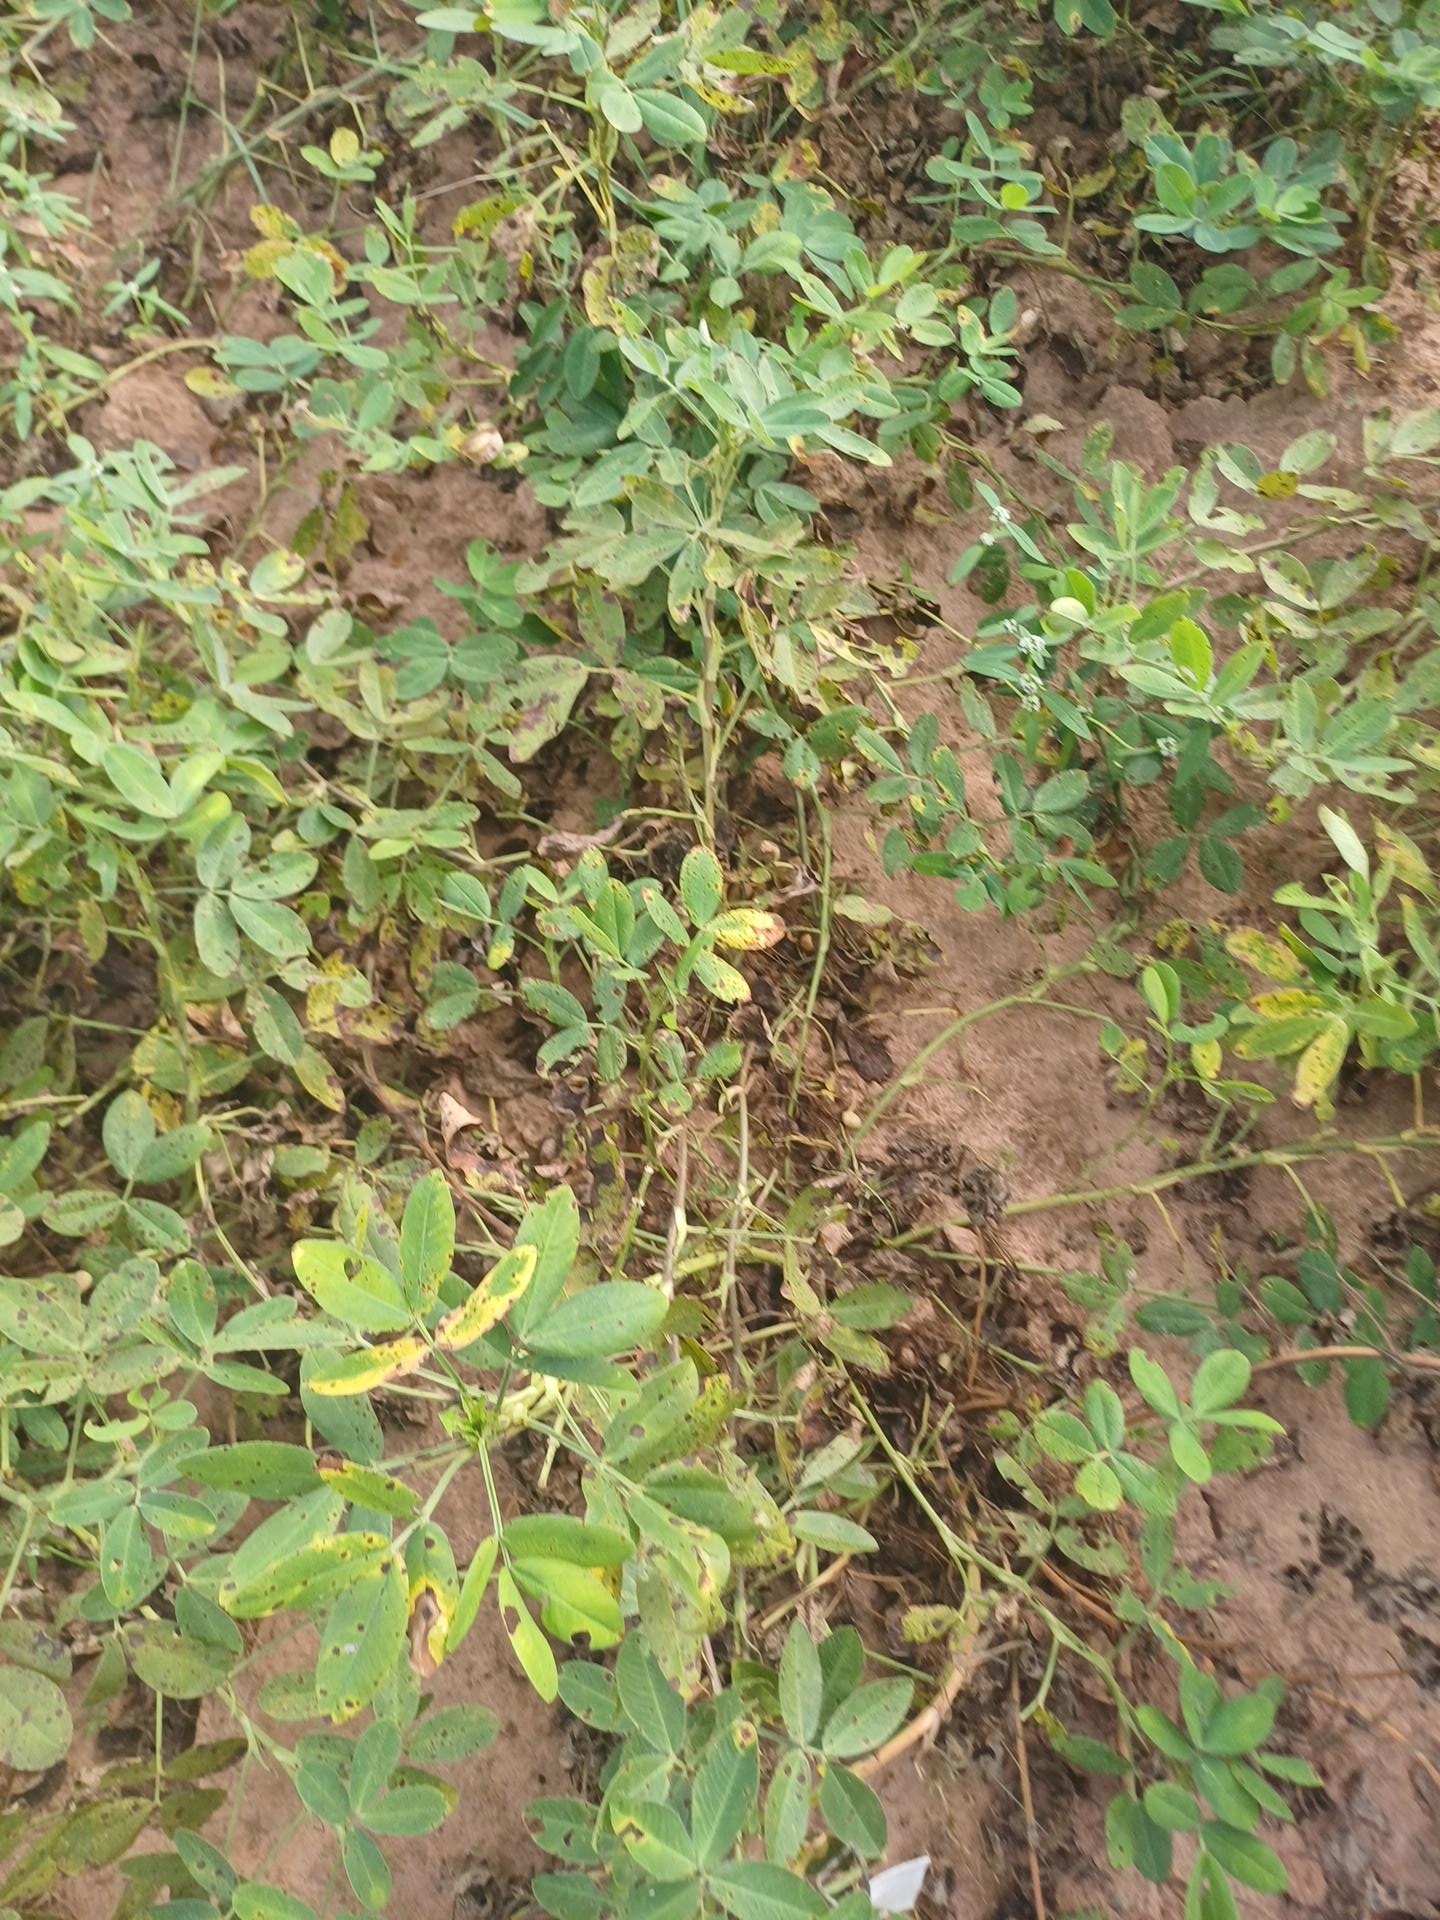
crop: groundnut
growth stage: flowering
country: Senegal
